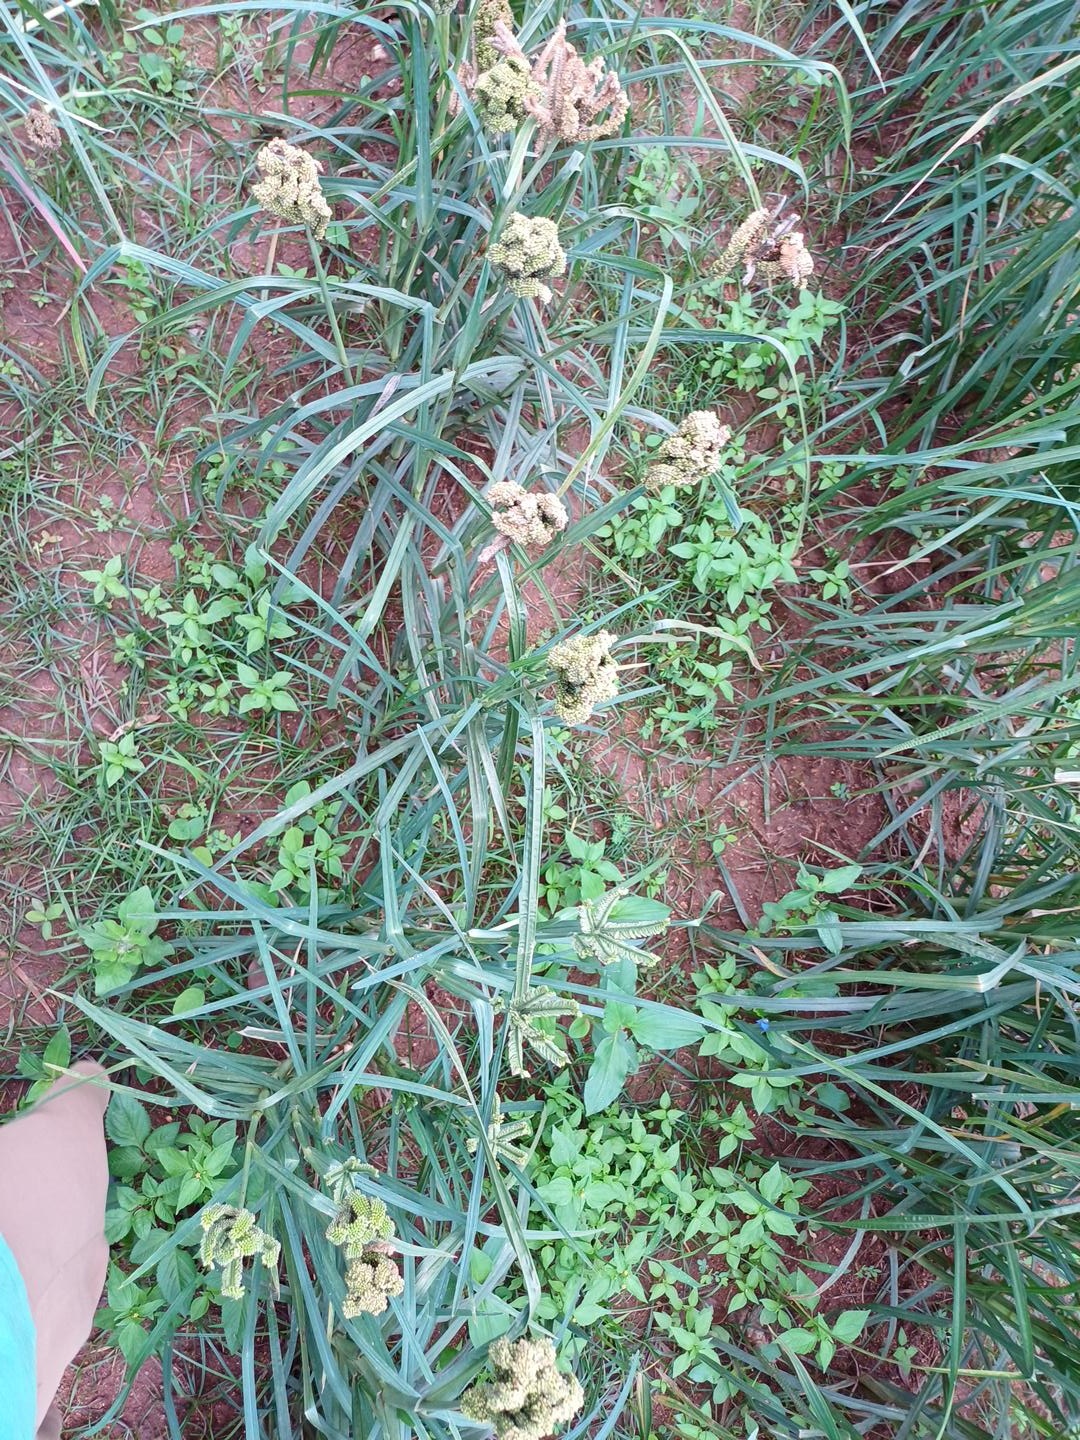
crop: finger millet
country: Kenya
